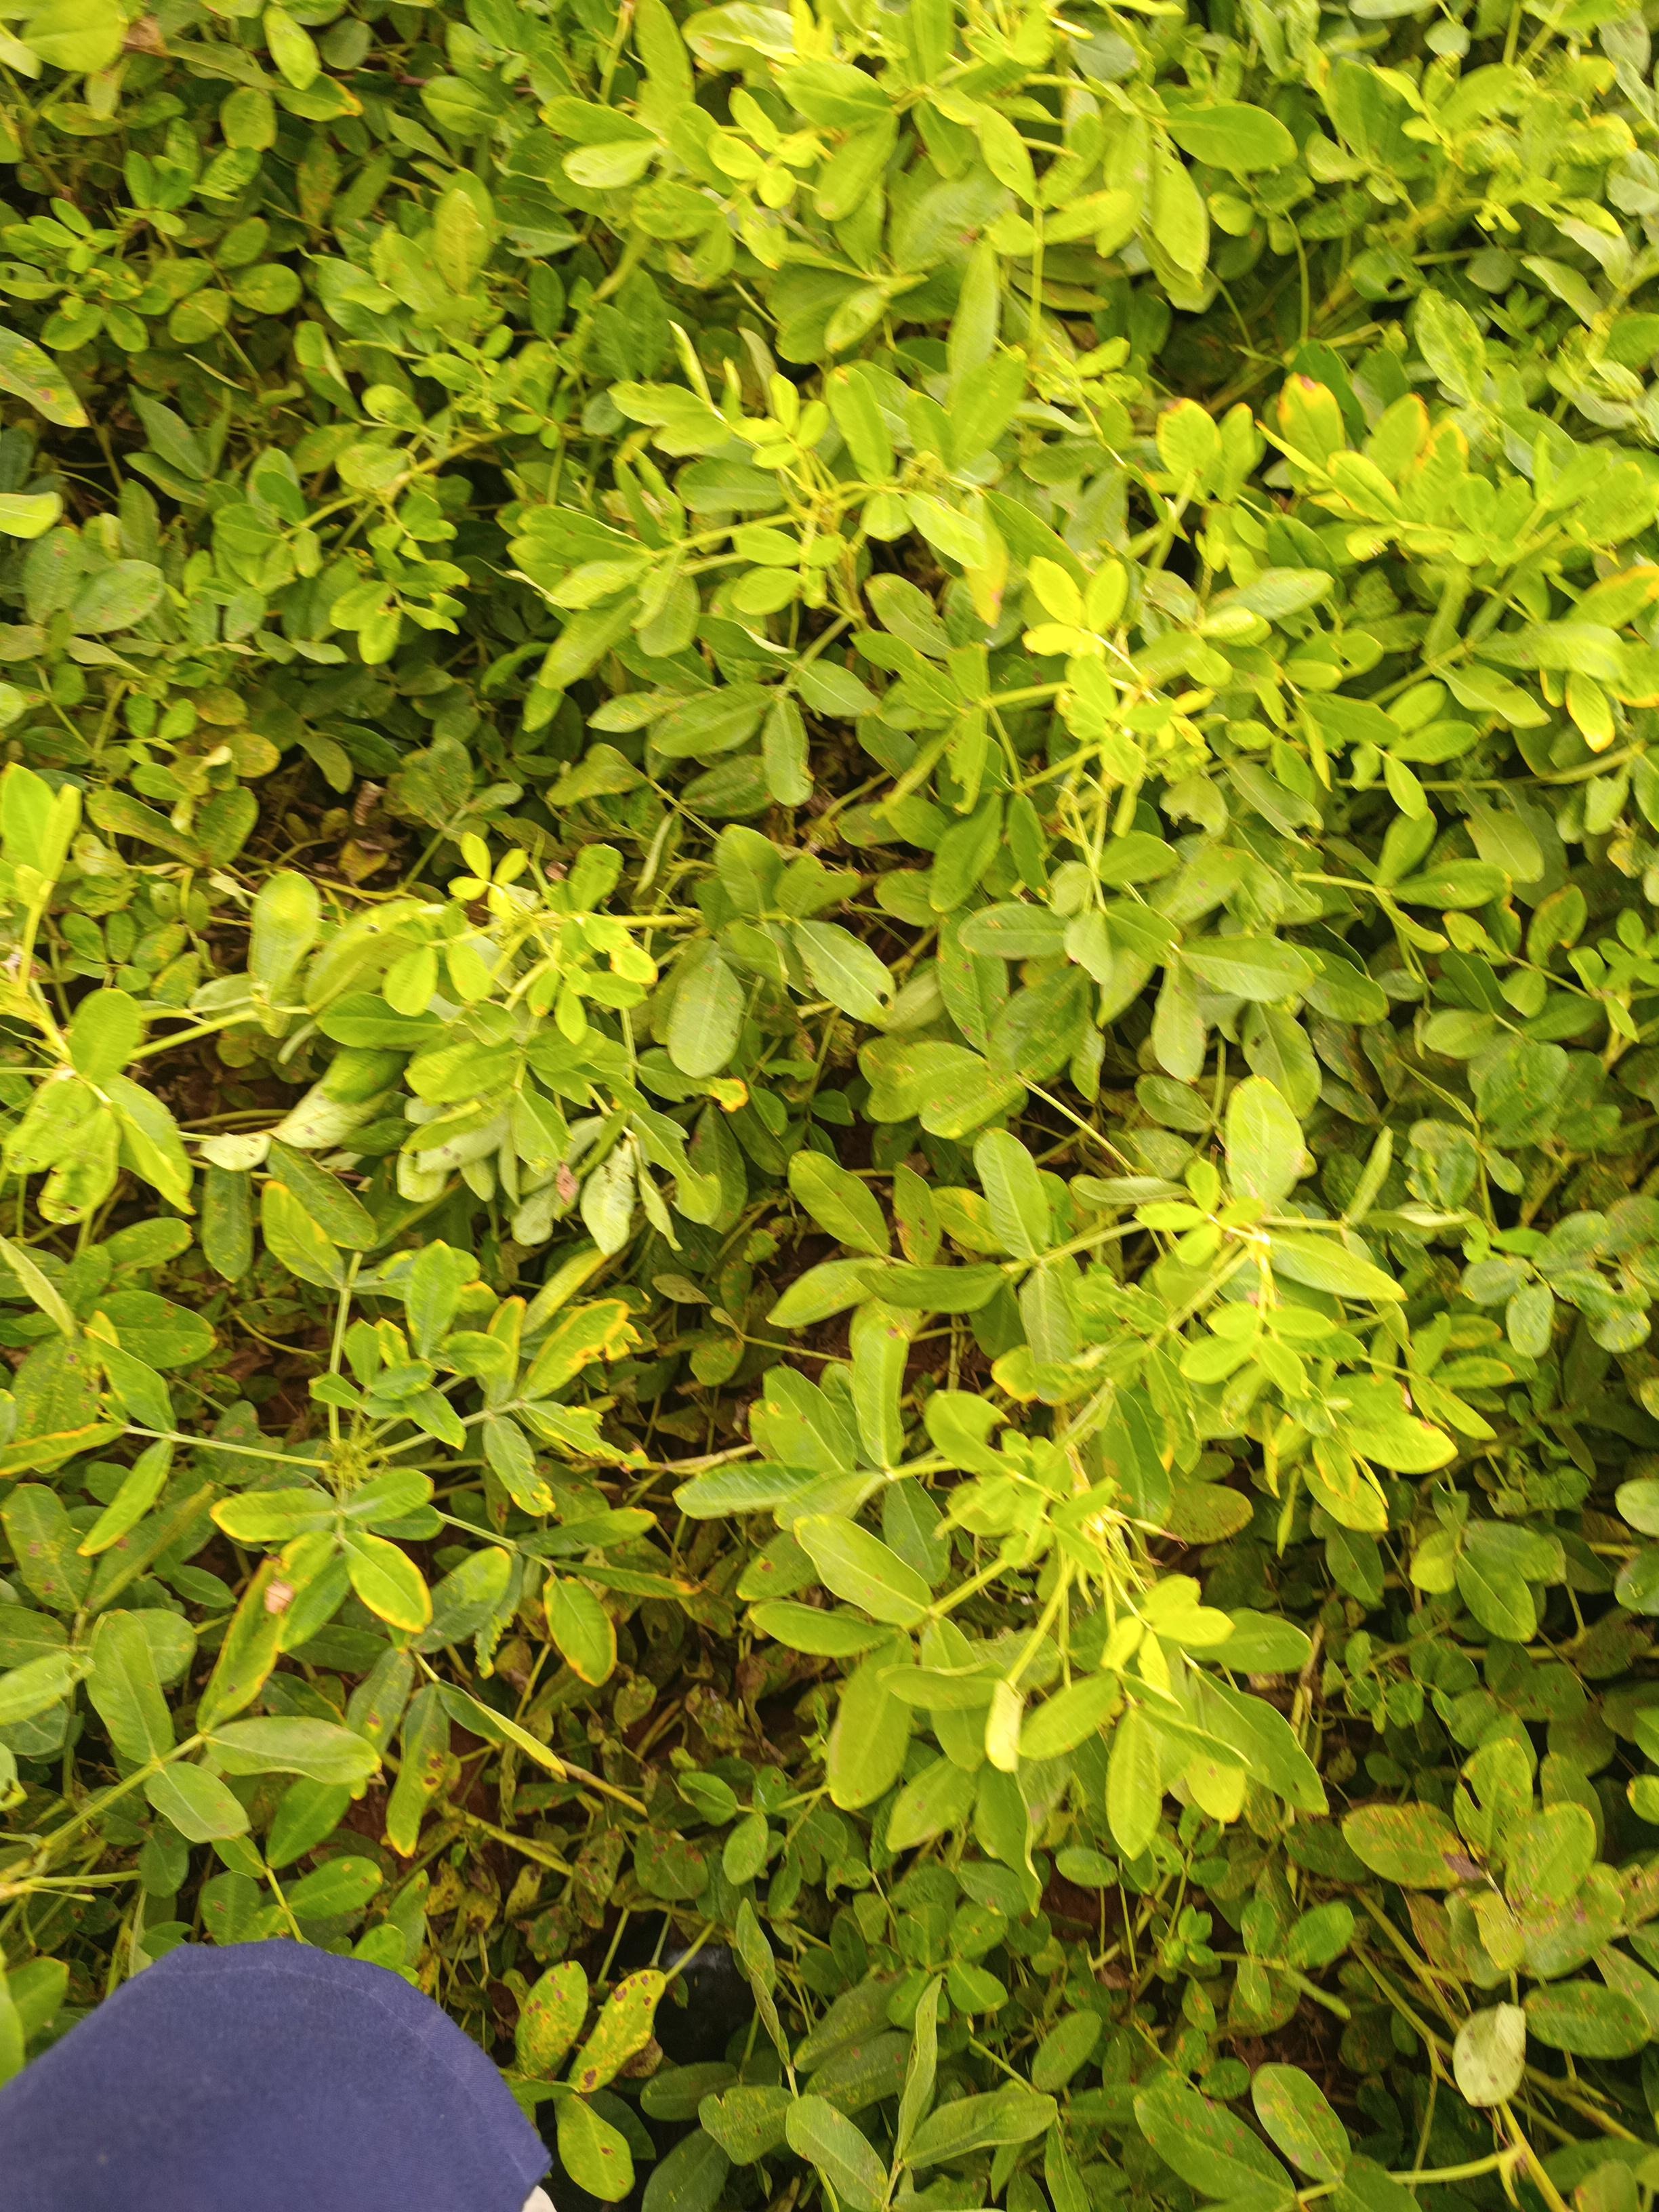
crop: groundnut
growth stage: pegging
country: Kenya
